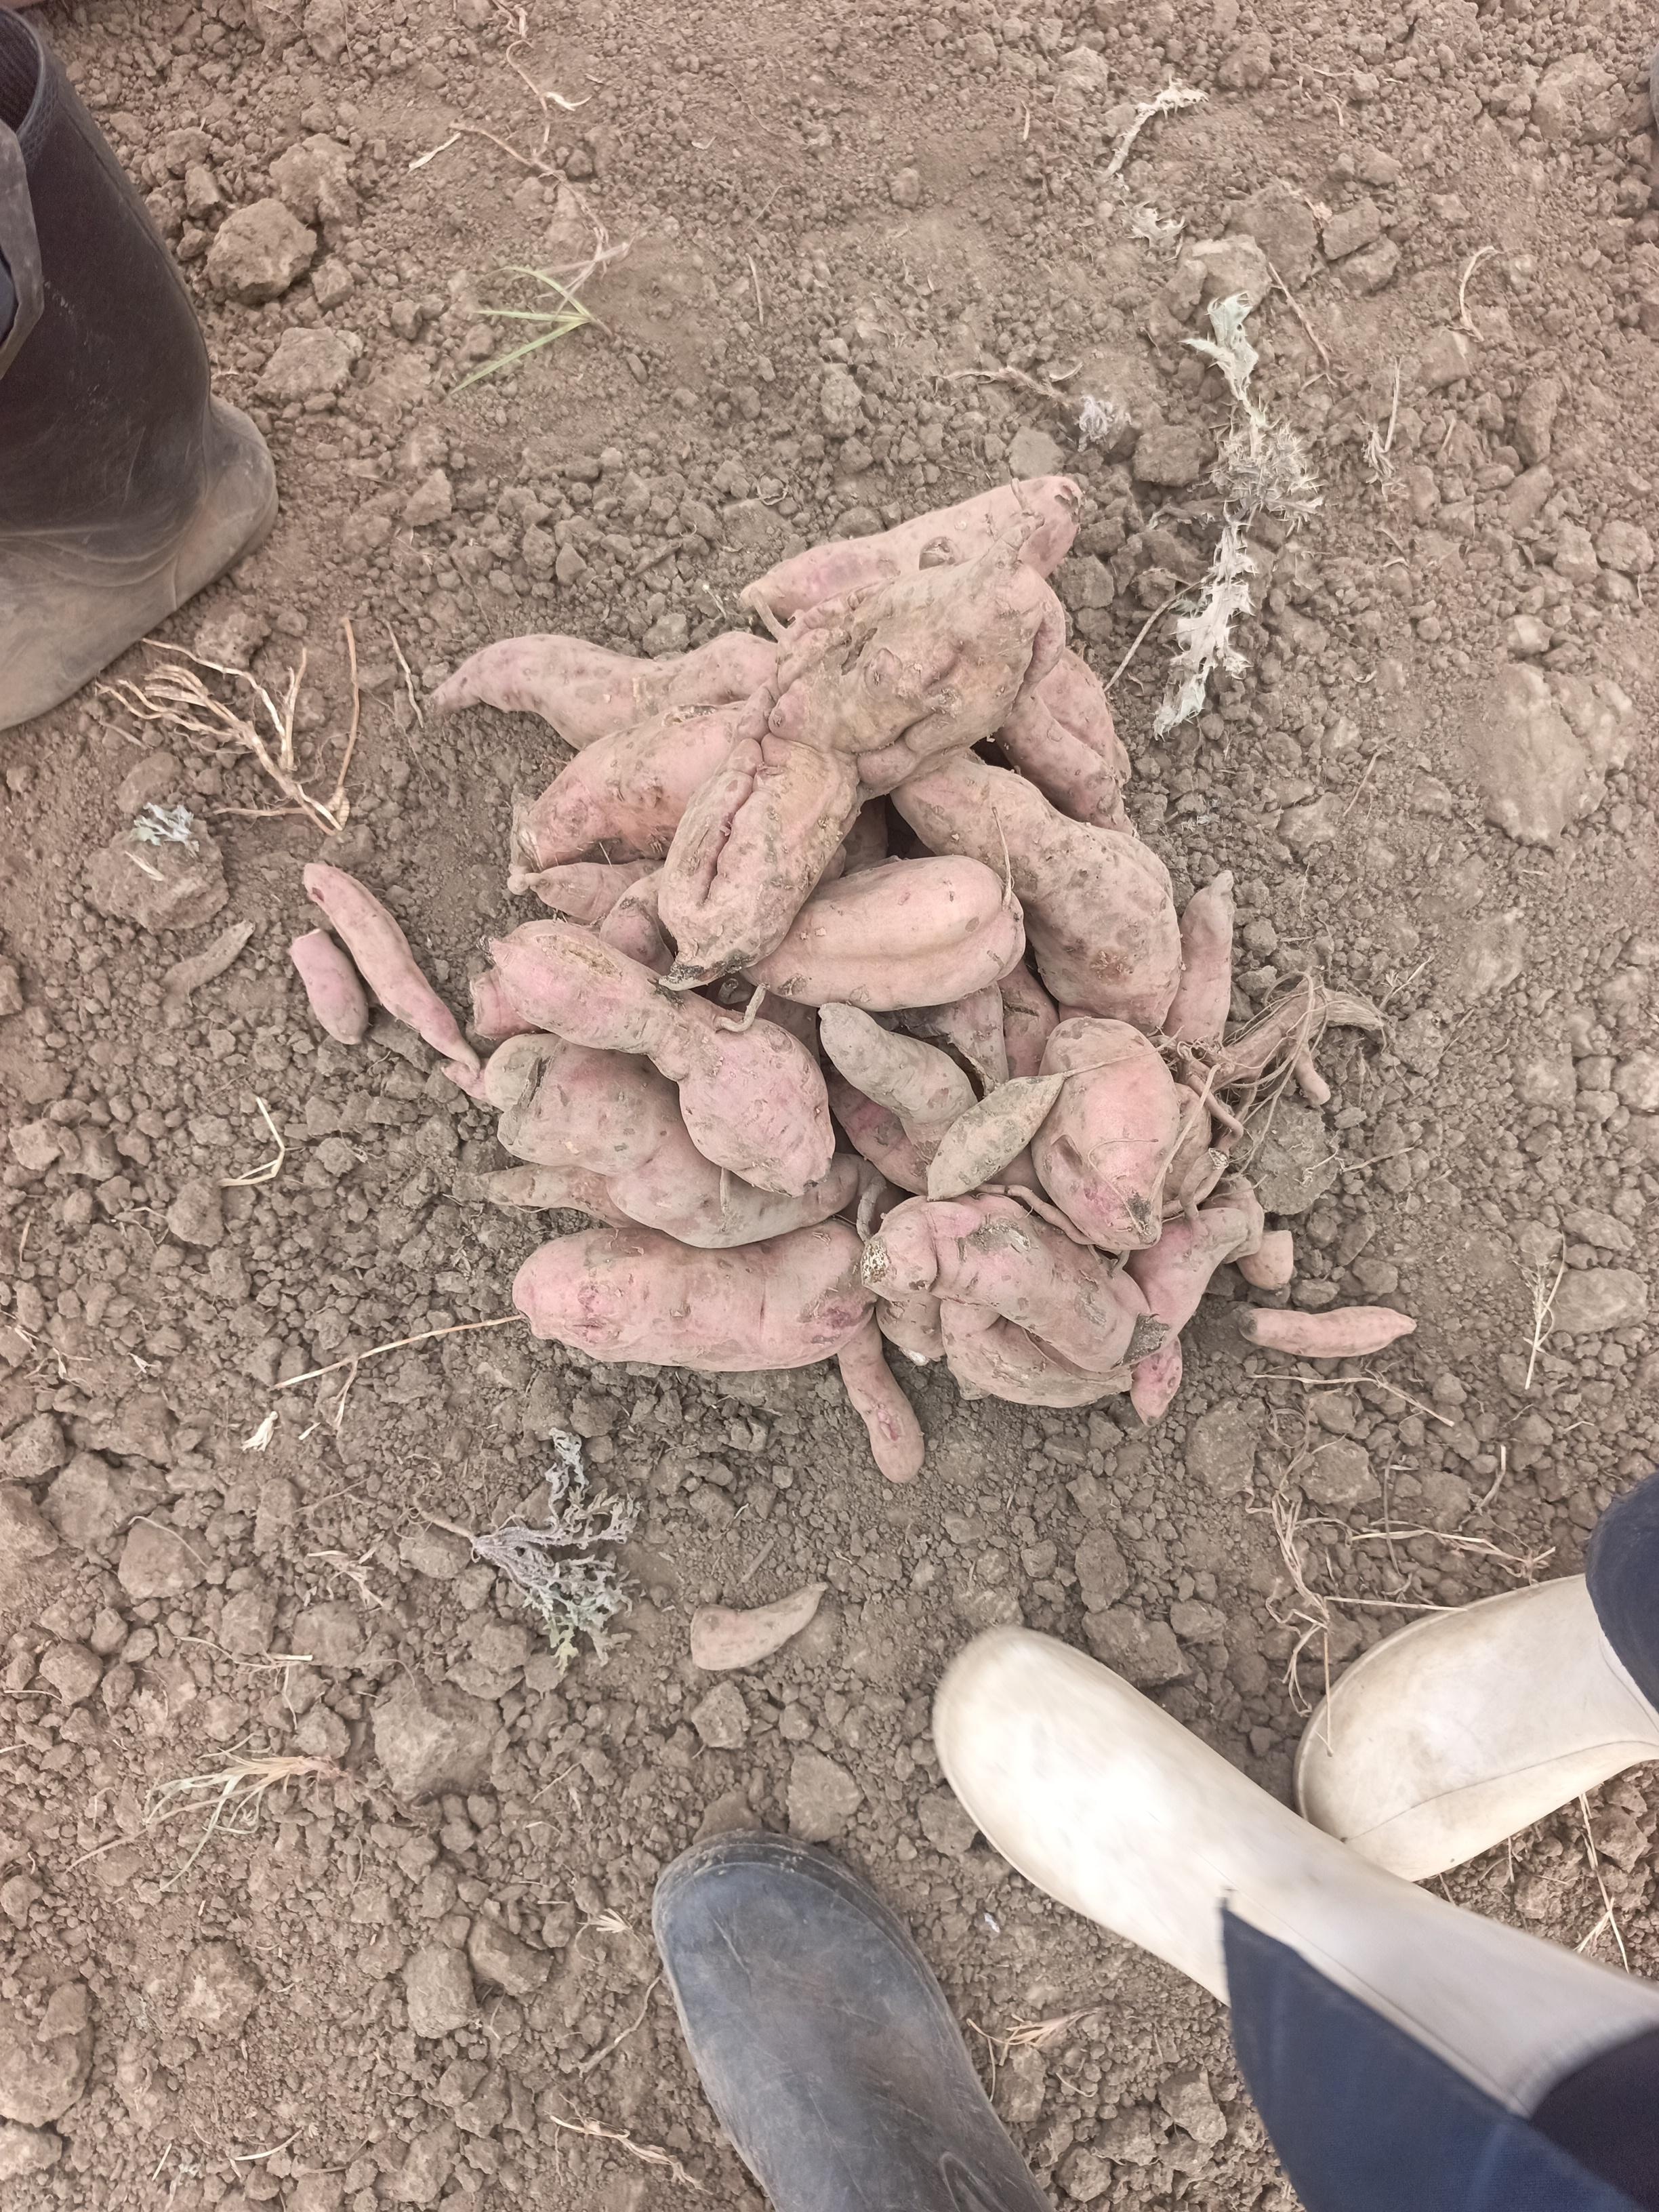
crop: sweet potato
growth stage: harvest maturity
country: Tanzania
